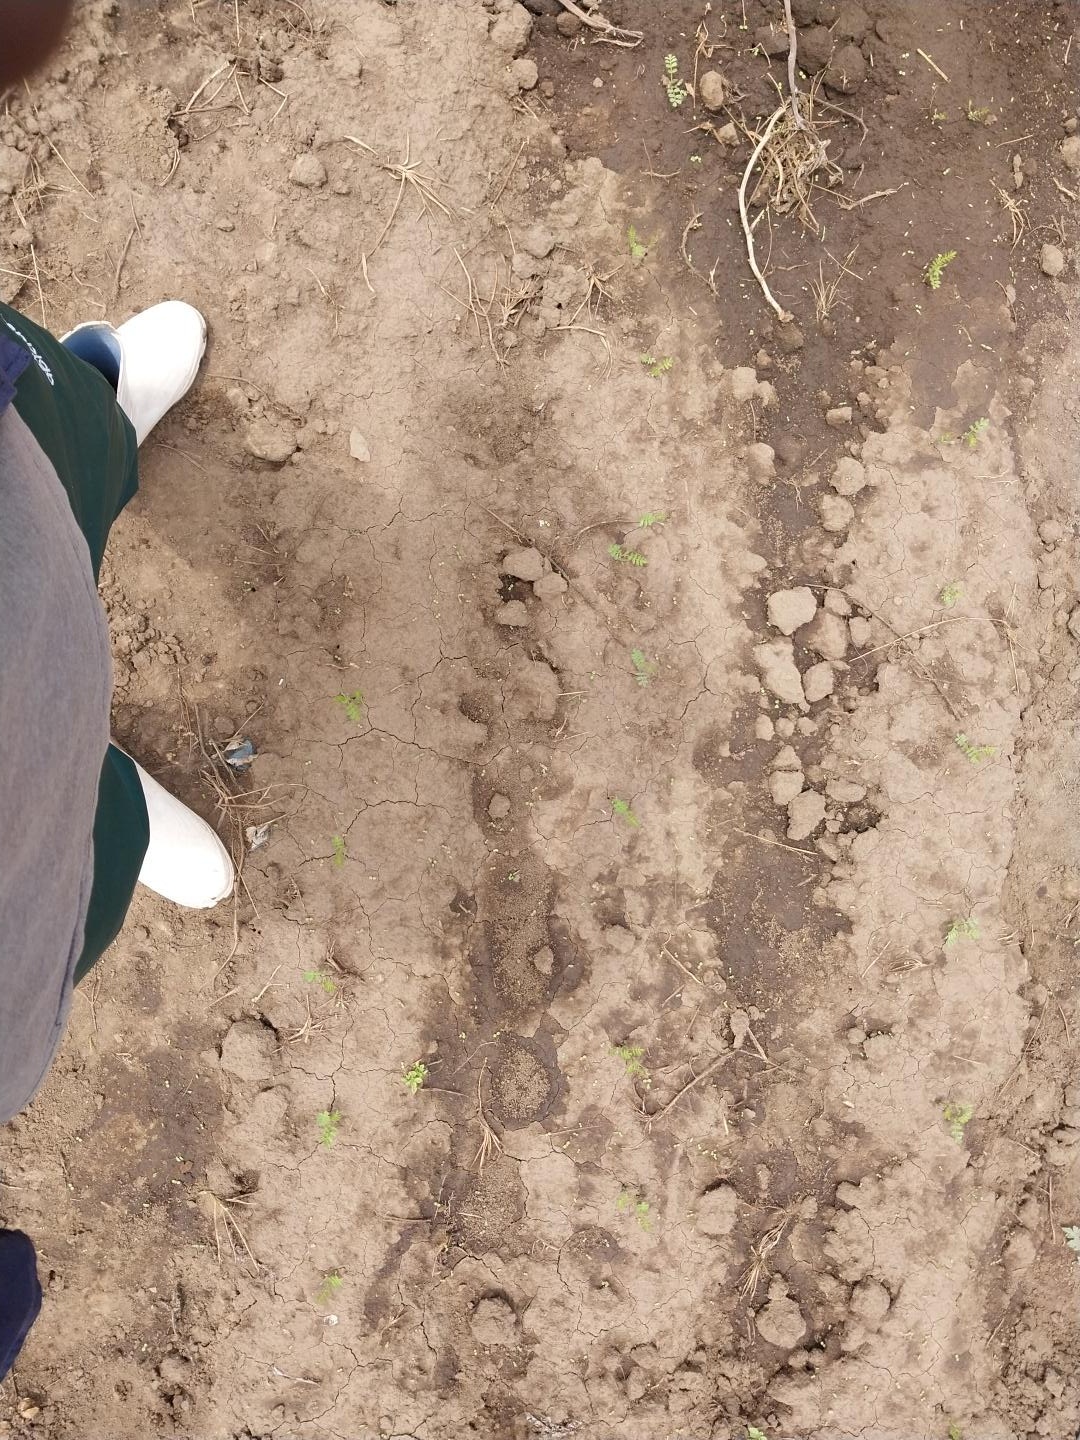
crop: chickpea
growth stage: emergence
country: Tanzania
